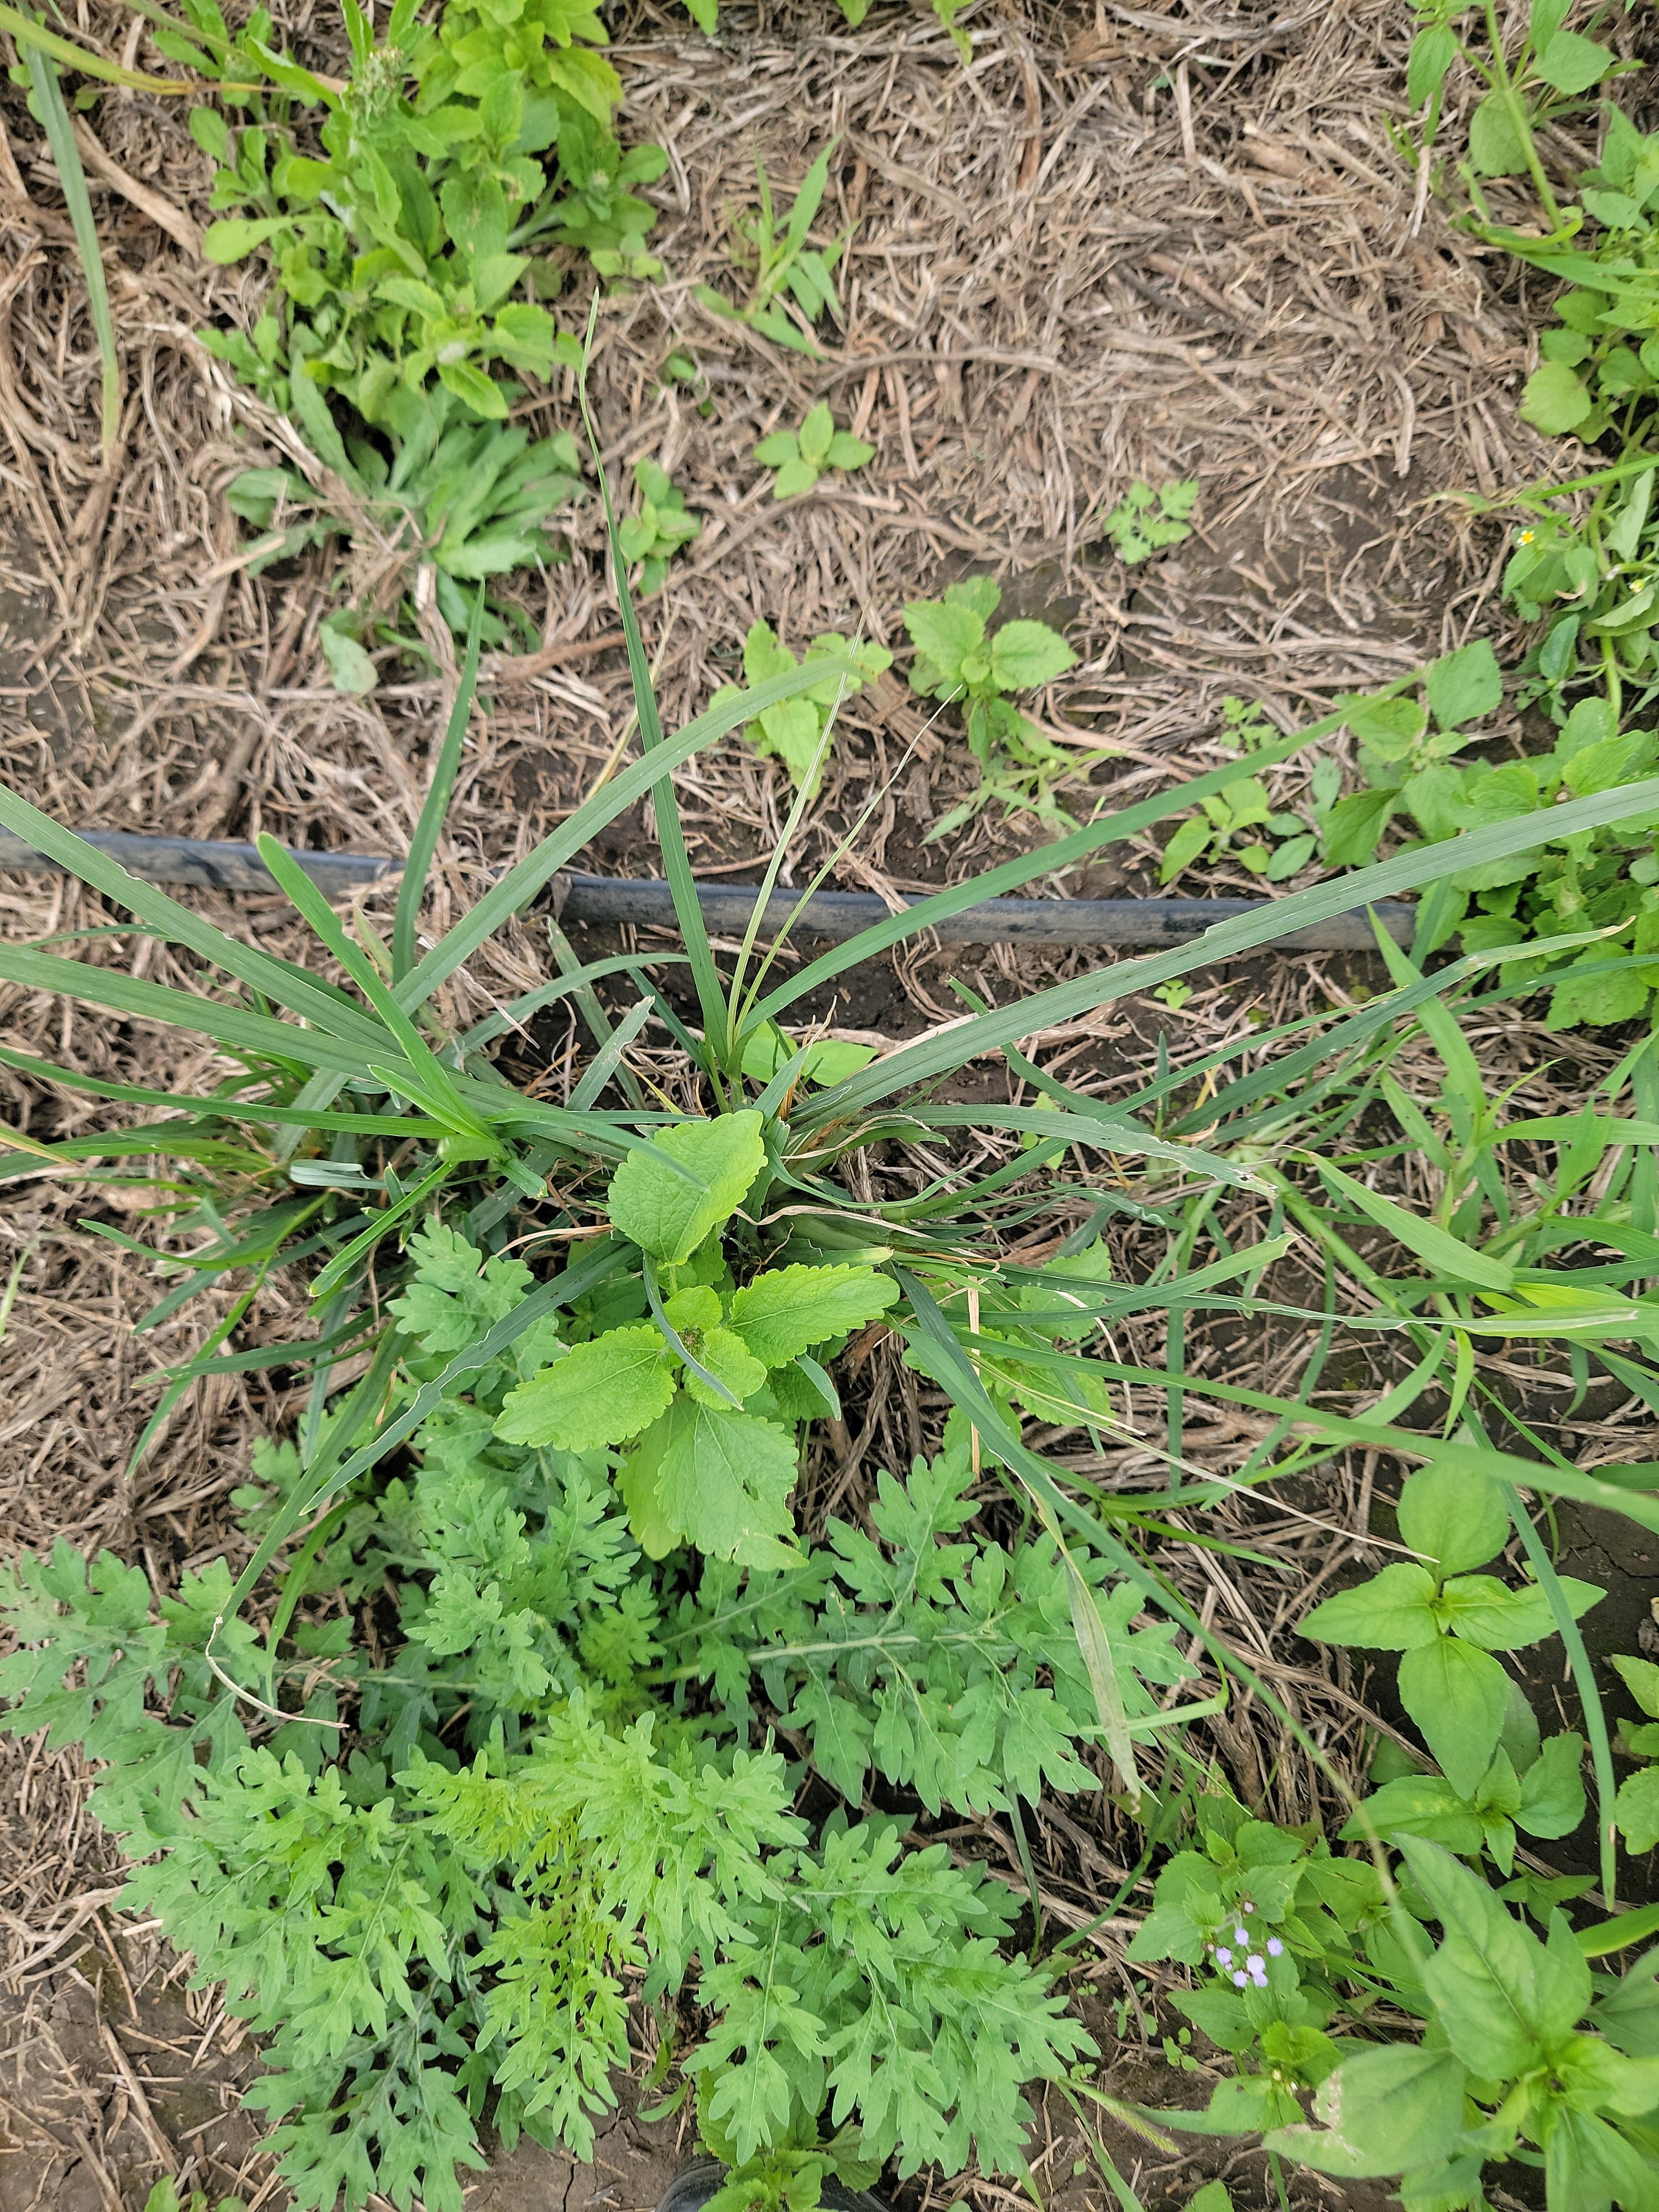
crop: finger millet
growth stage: vegetative
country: Tanzania
